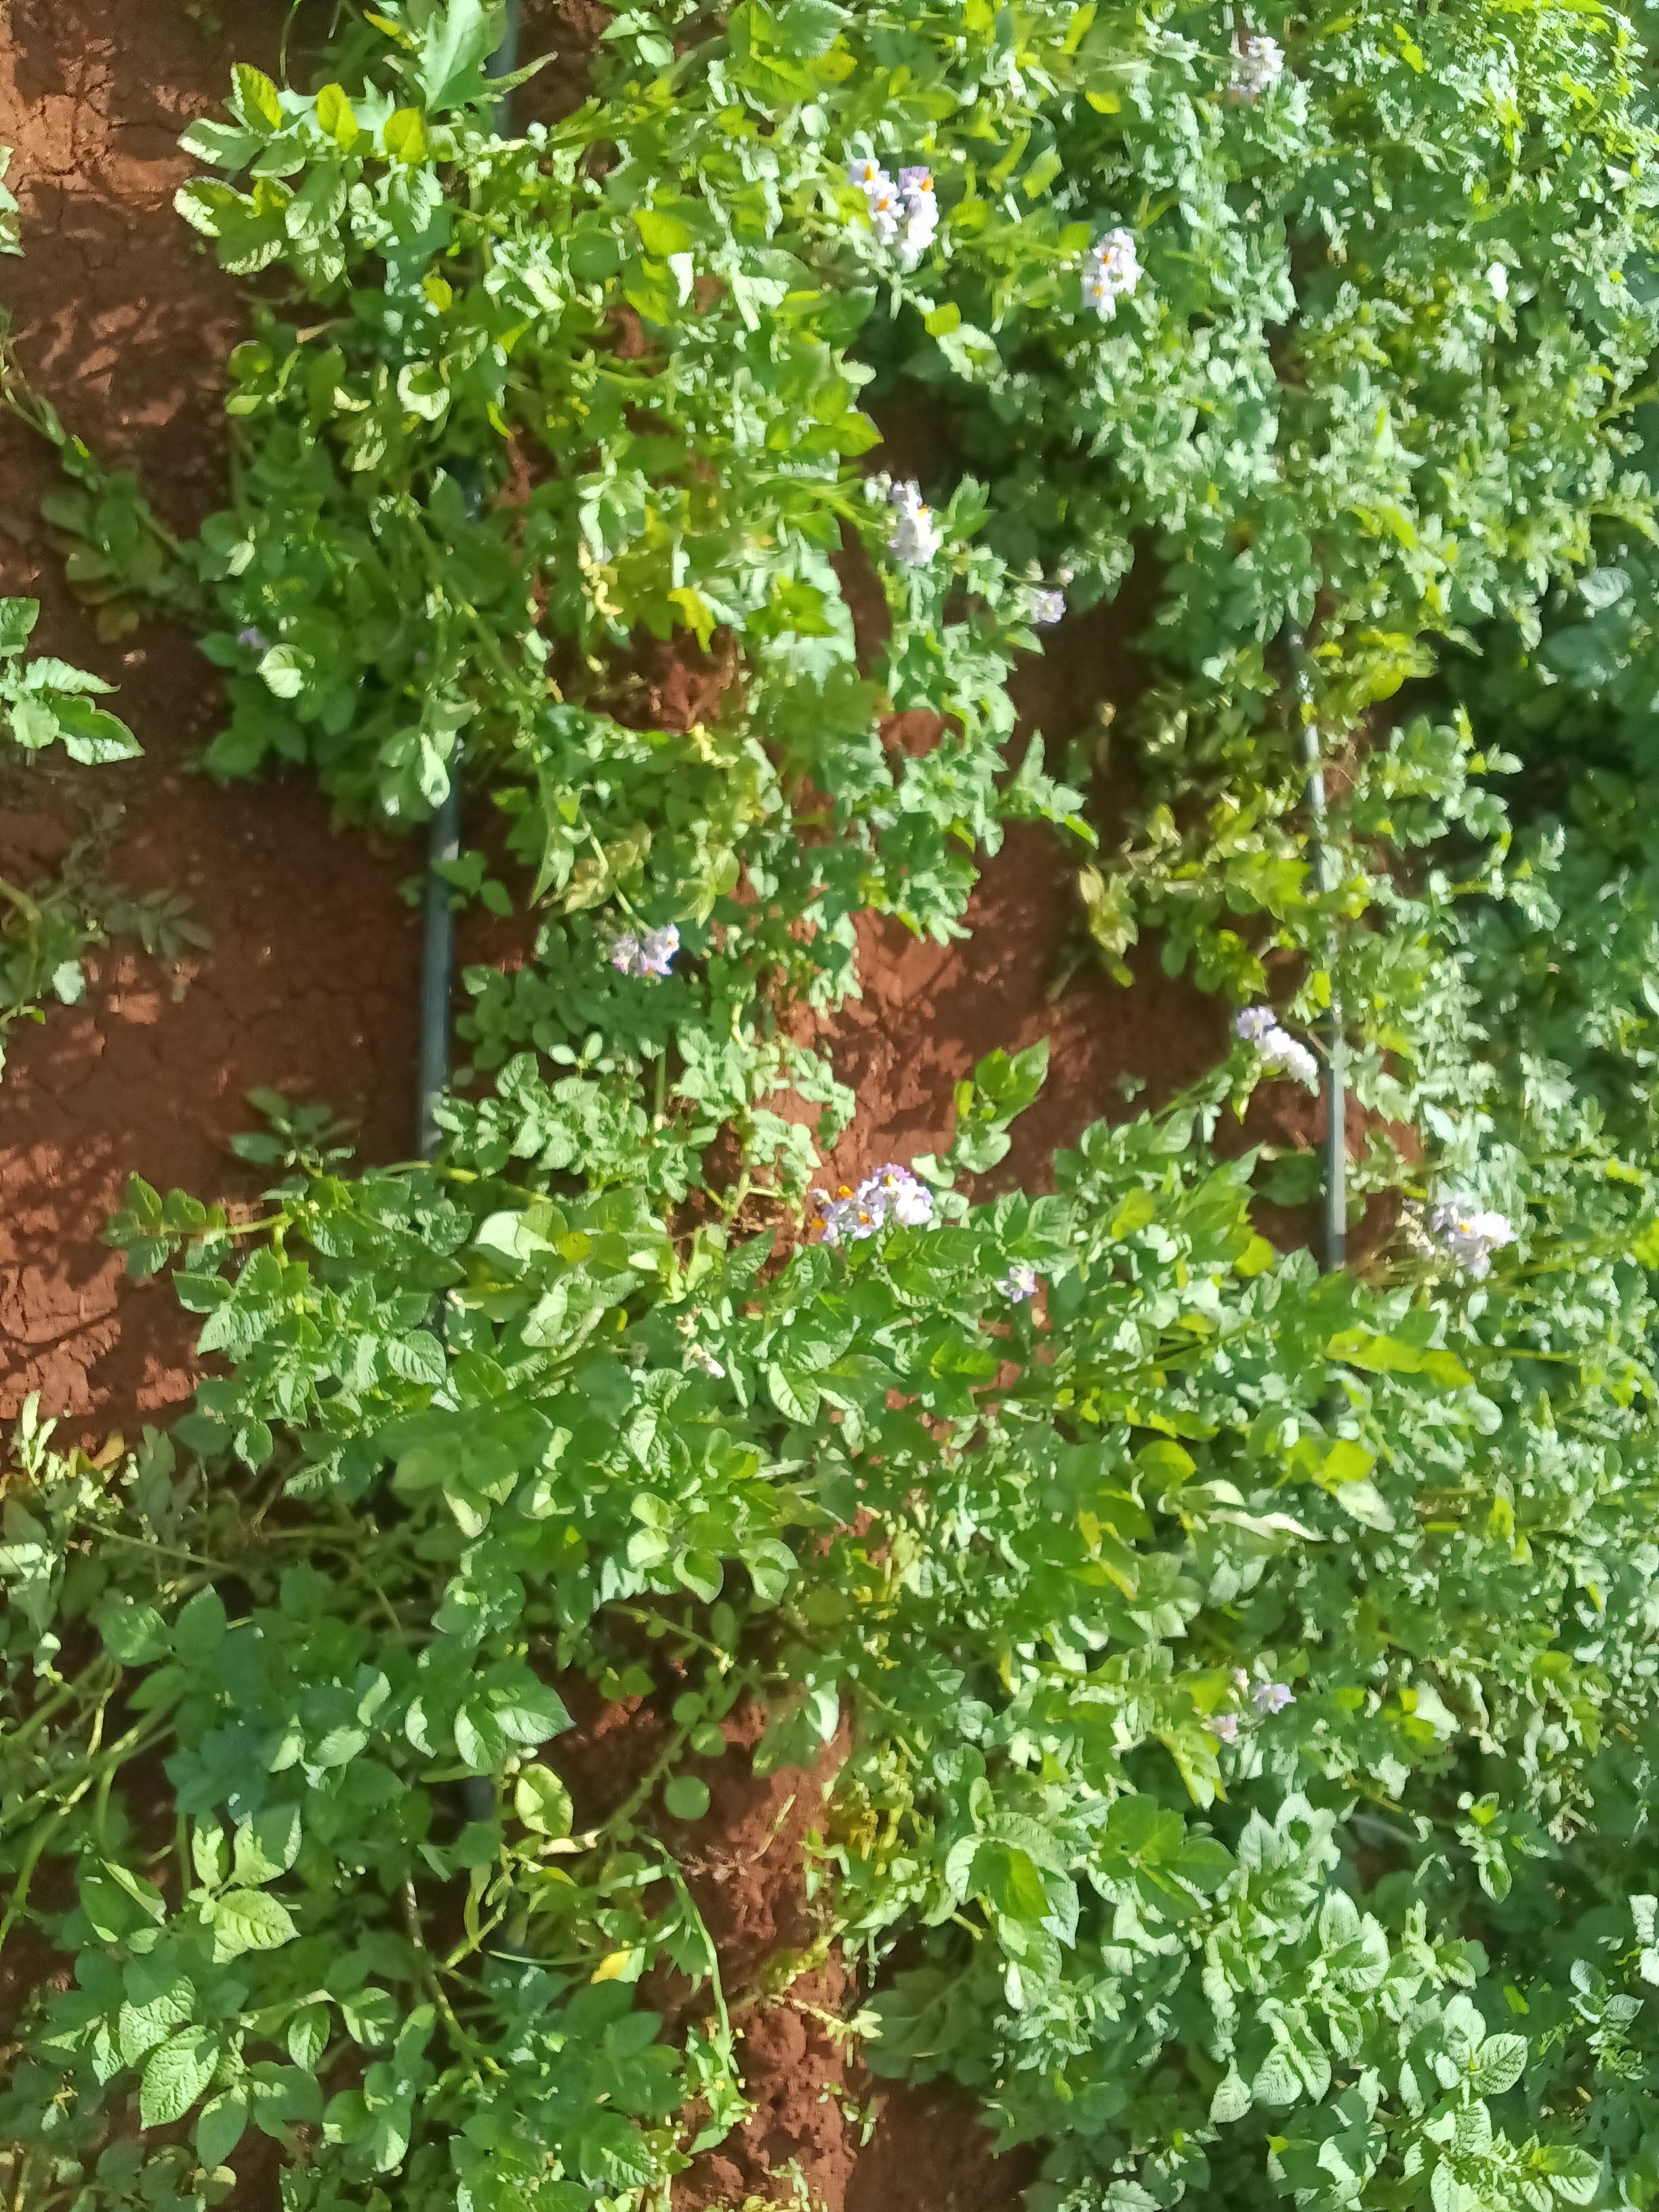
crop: potato
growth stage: flowering
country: Kenya
